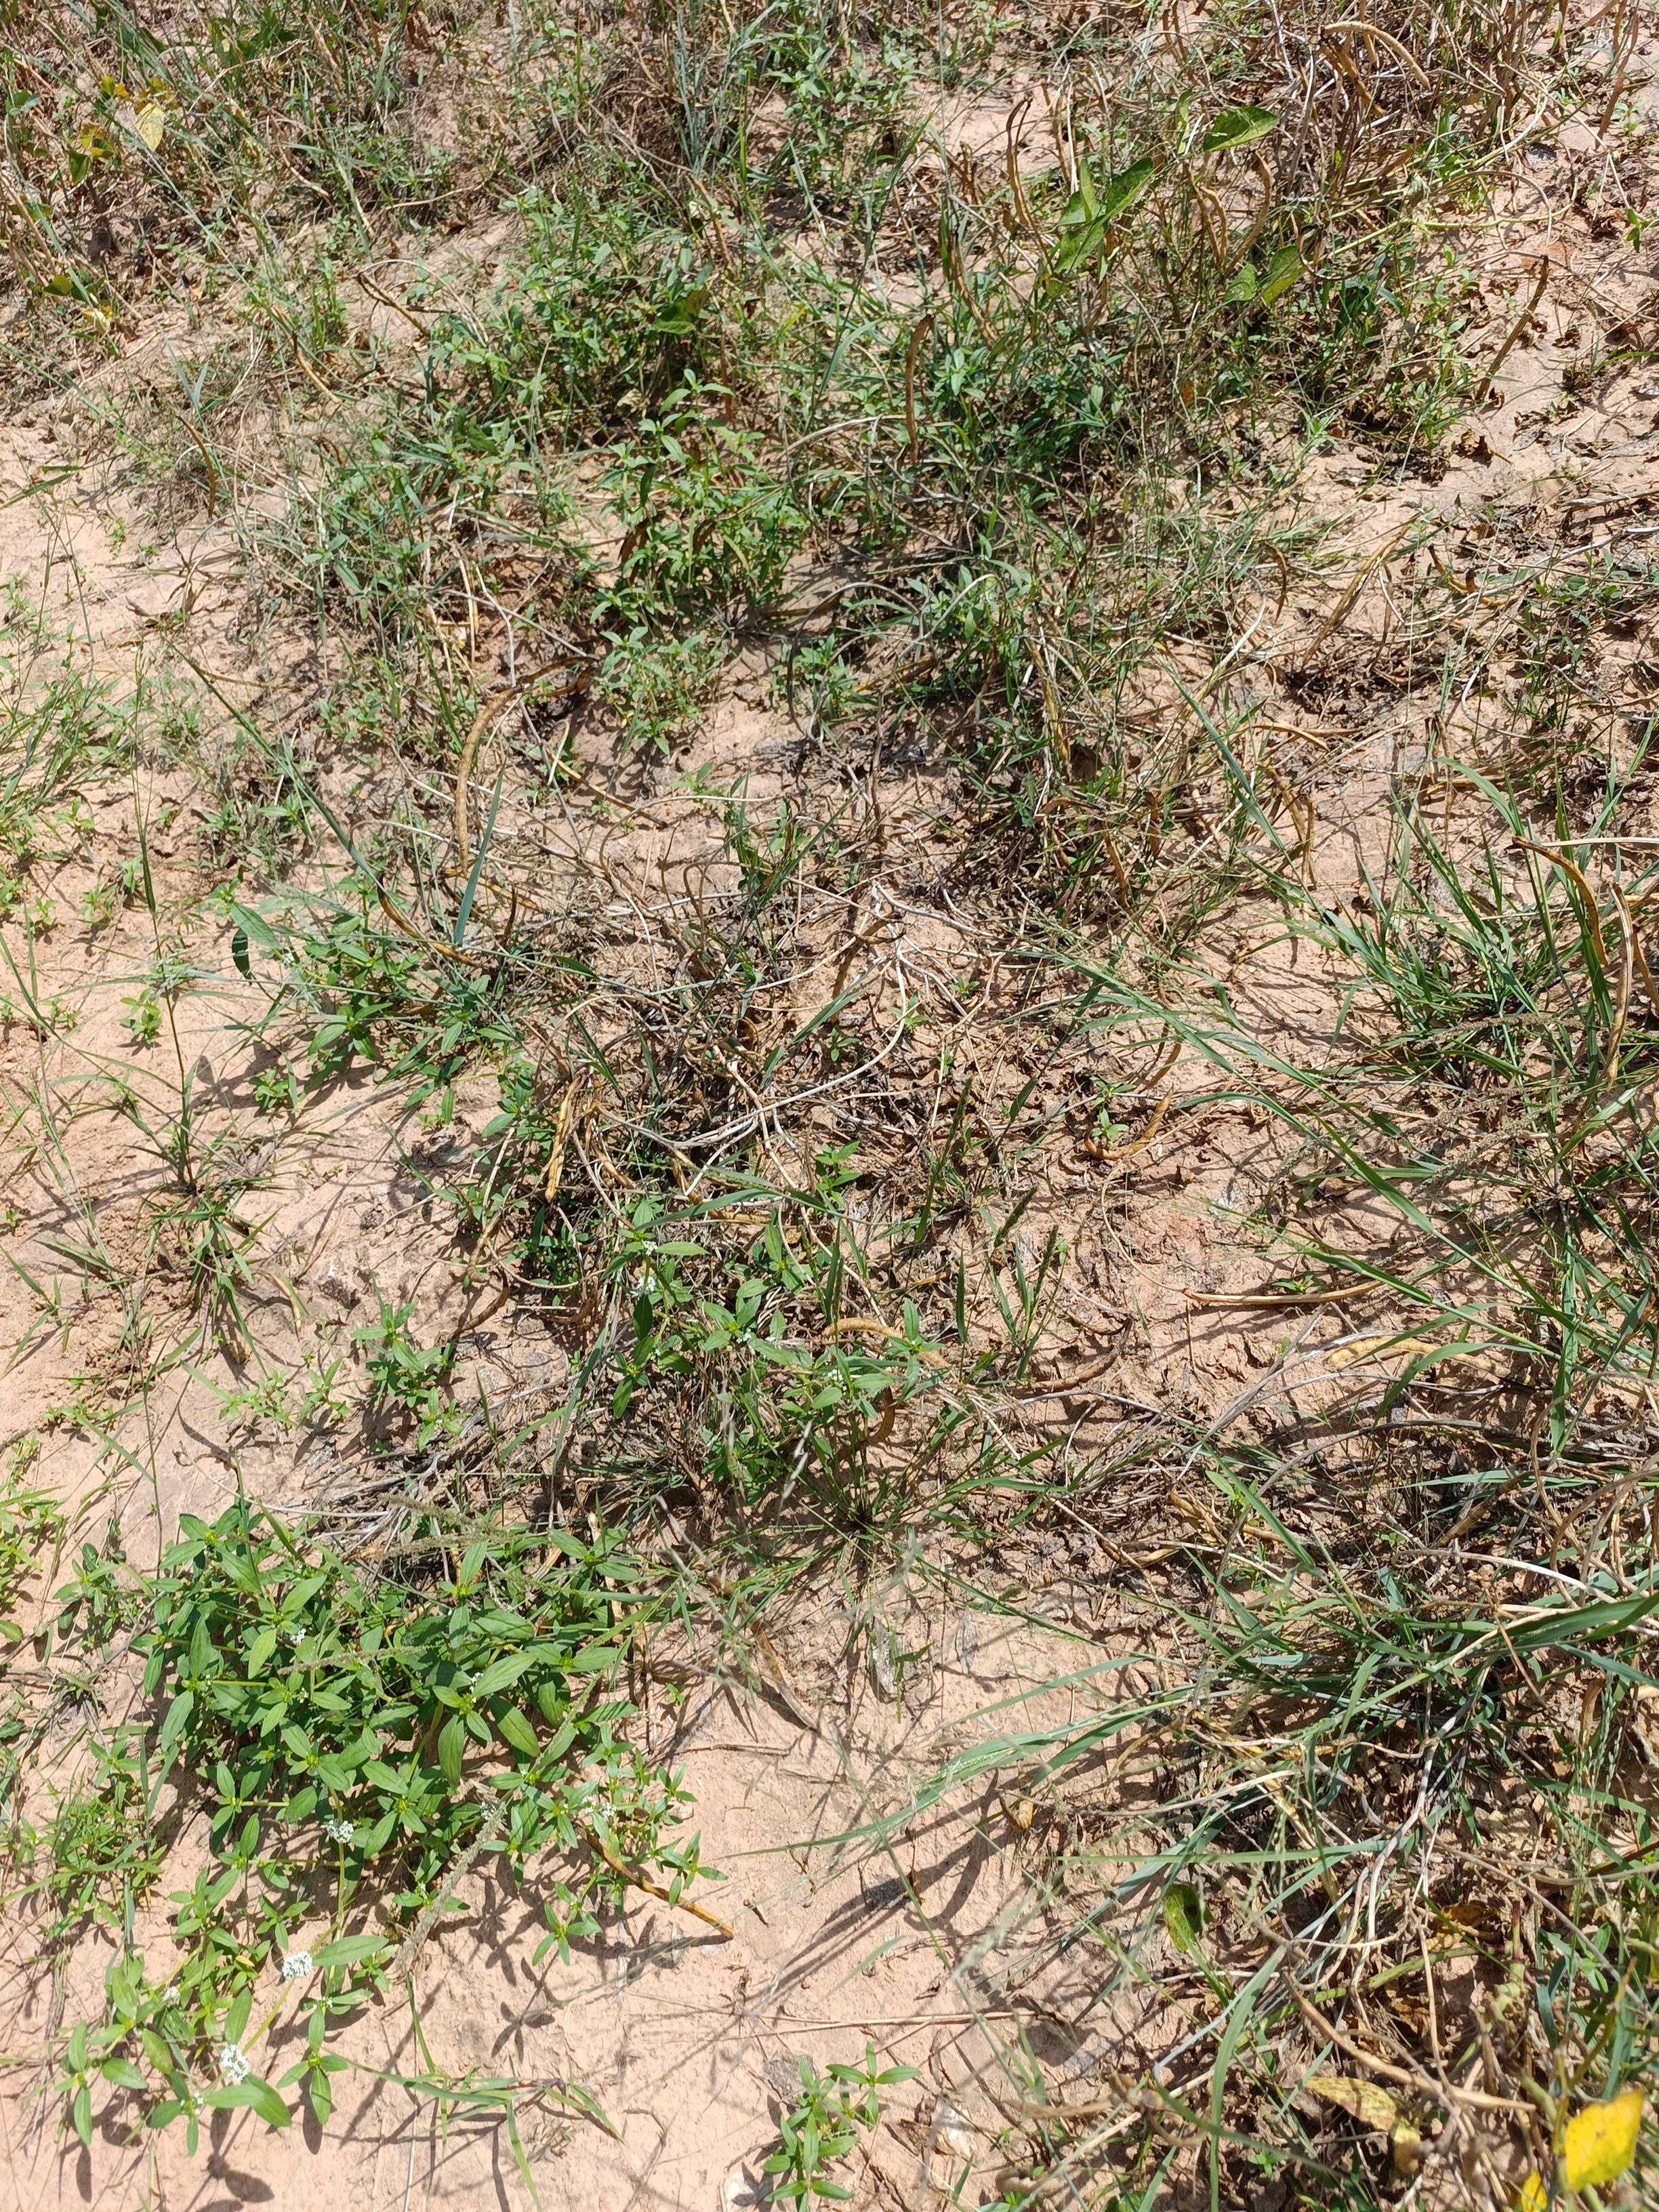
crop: cowpea
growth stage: maturity
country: Nigeria
